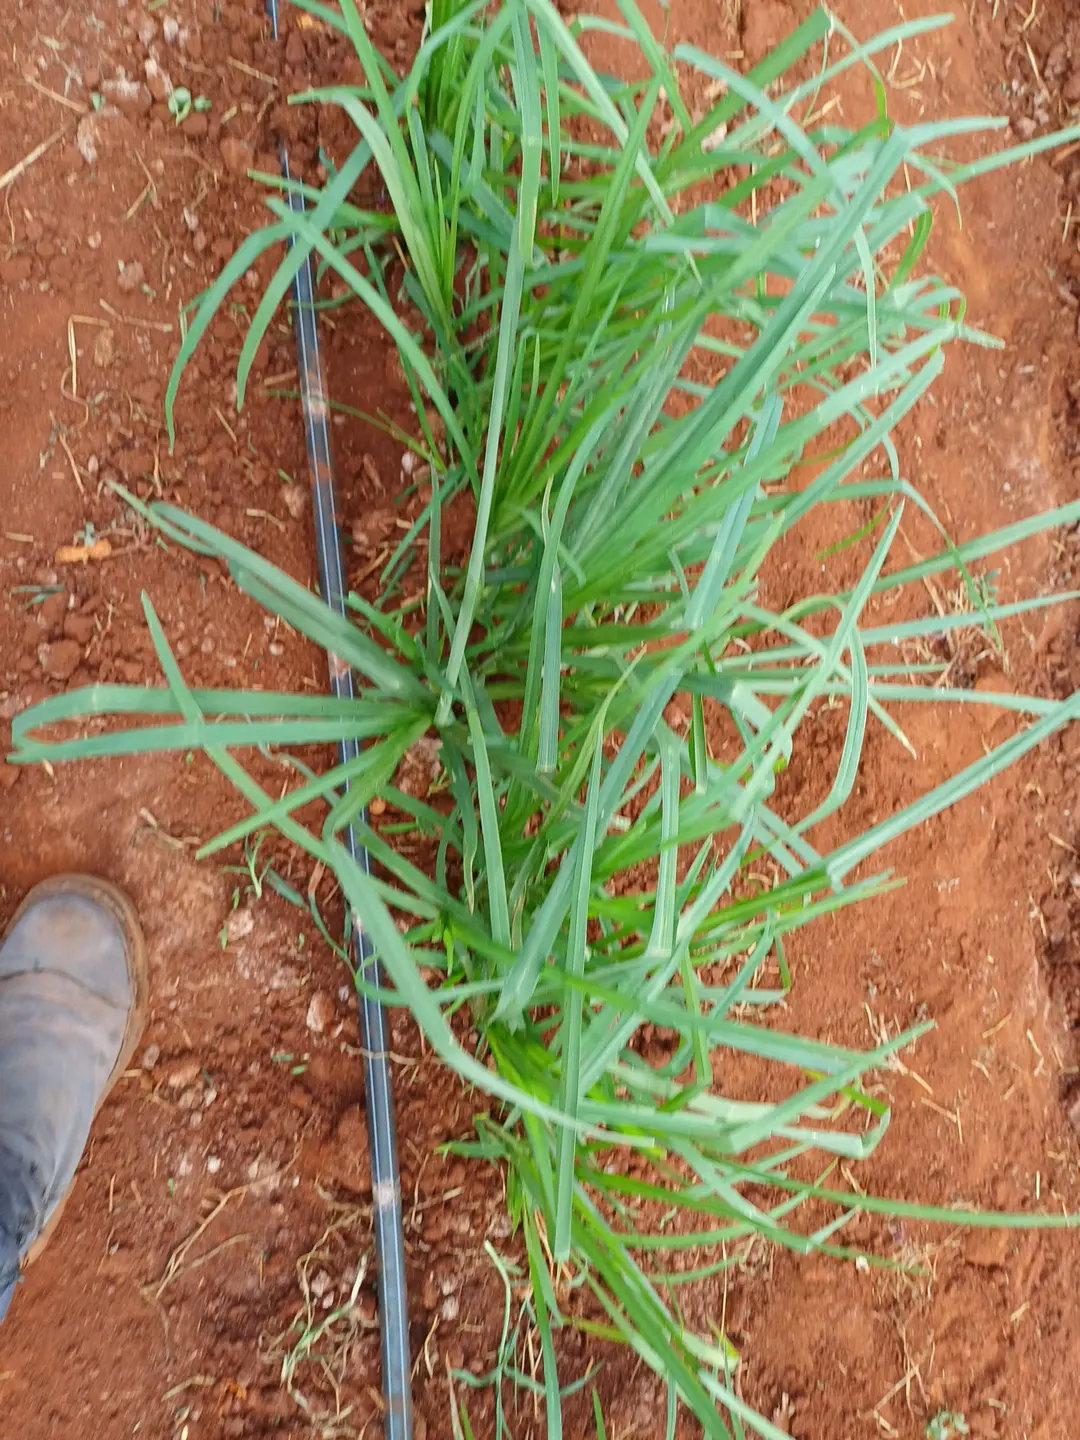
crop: finger millet
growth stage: elongation stem
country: Kenya
